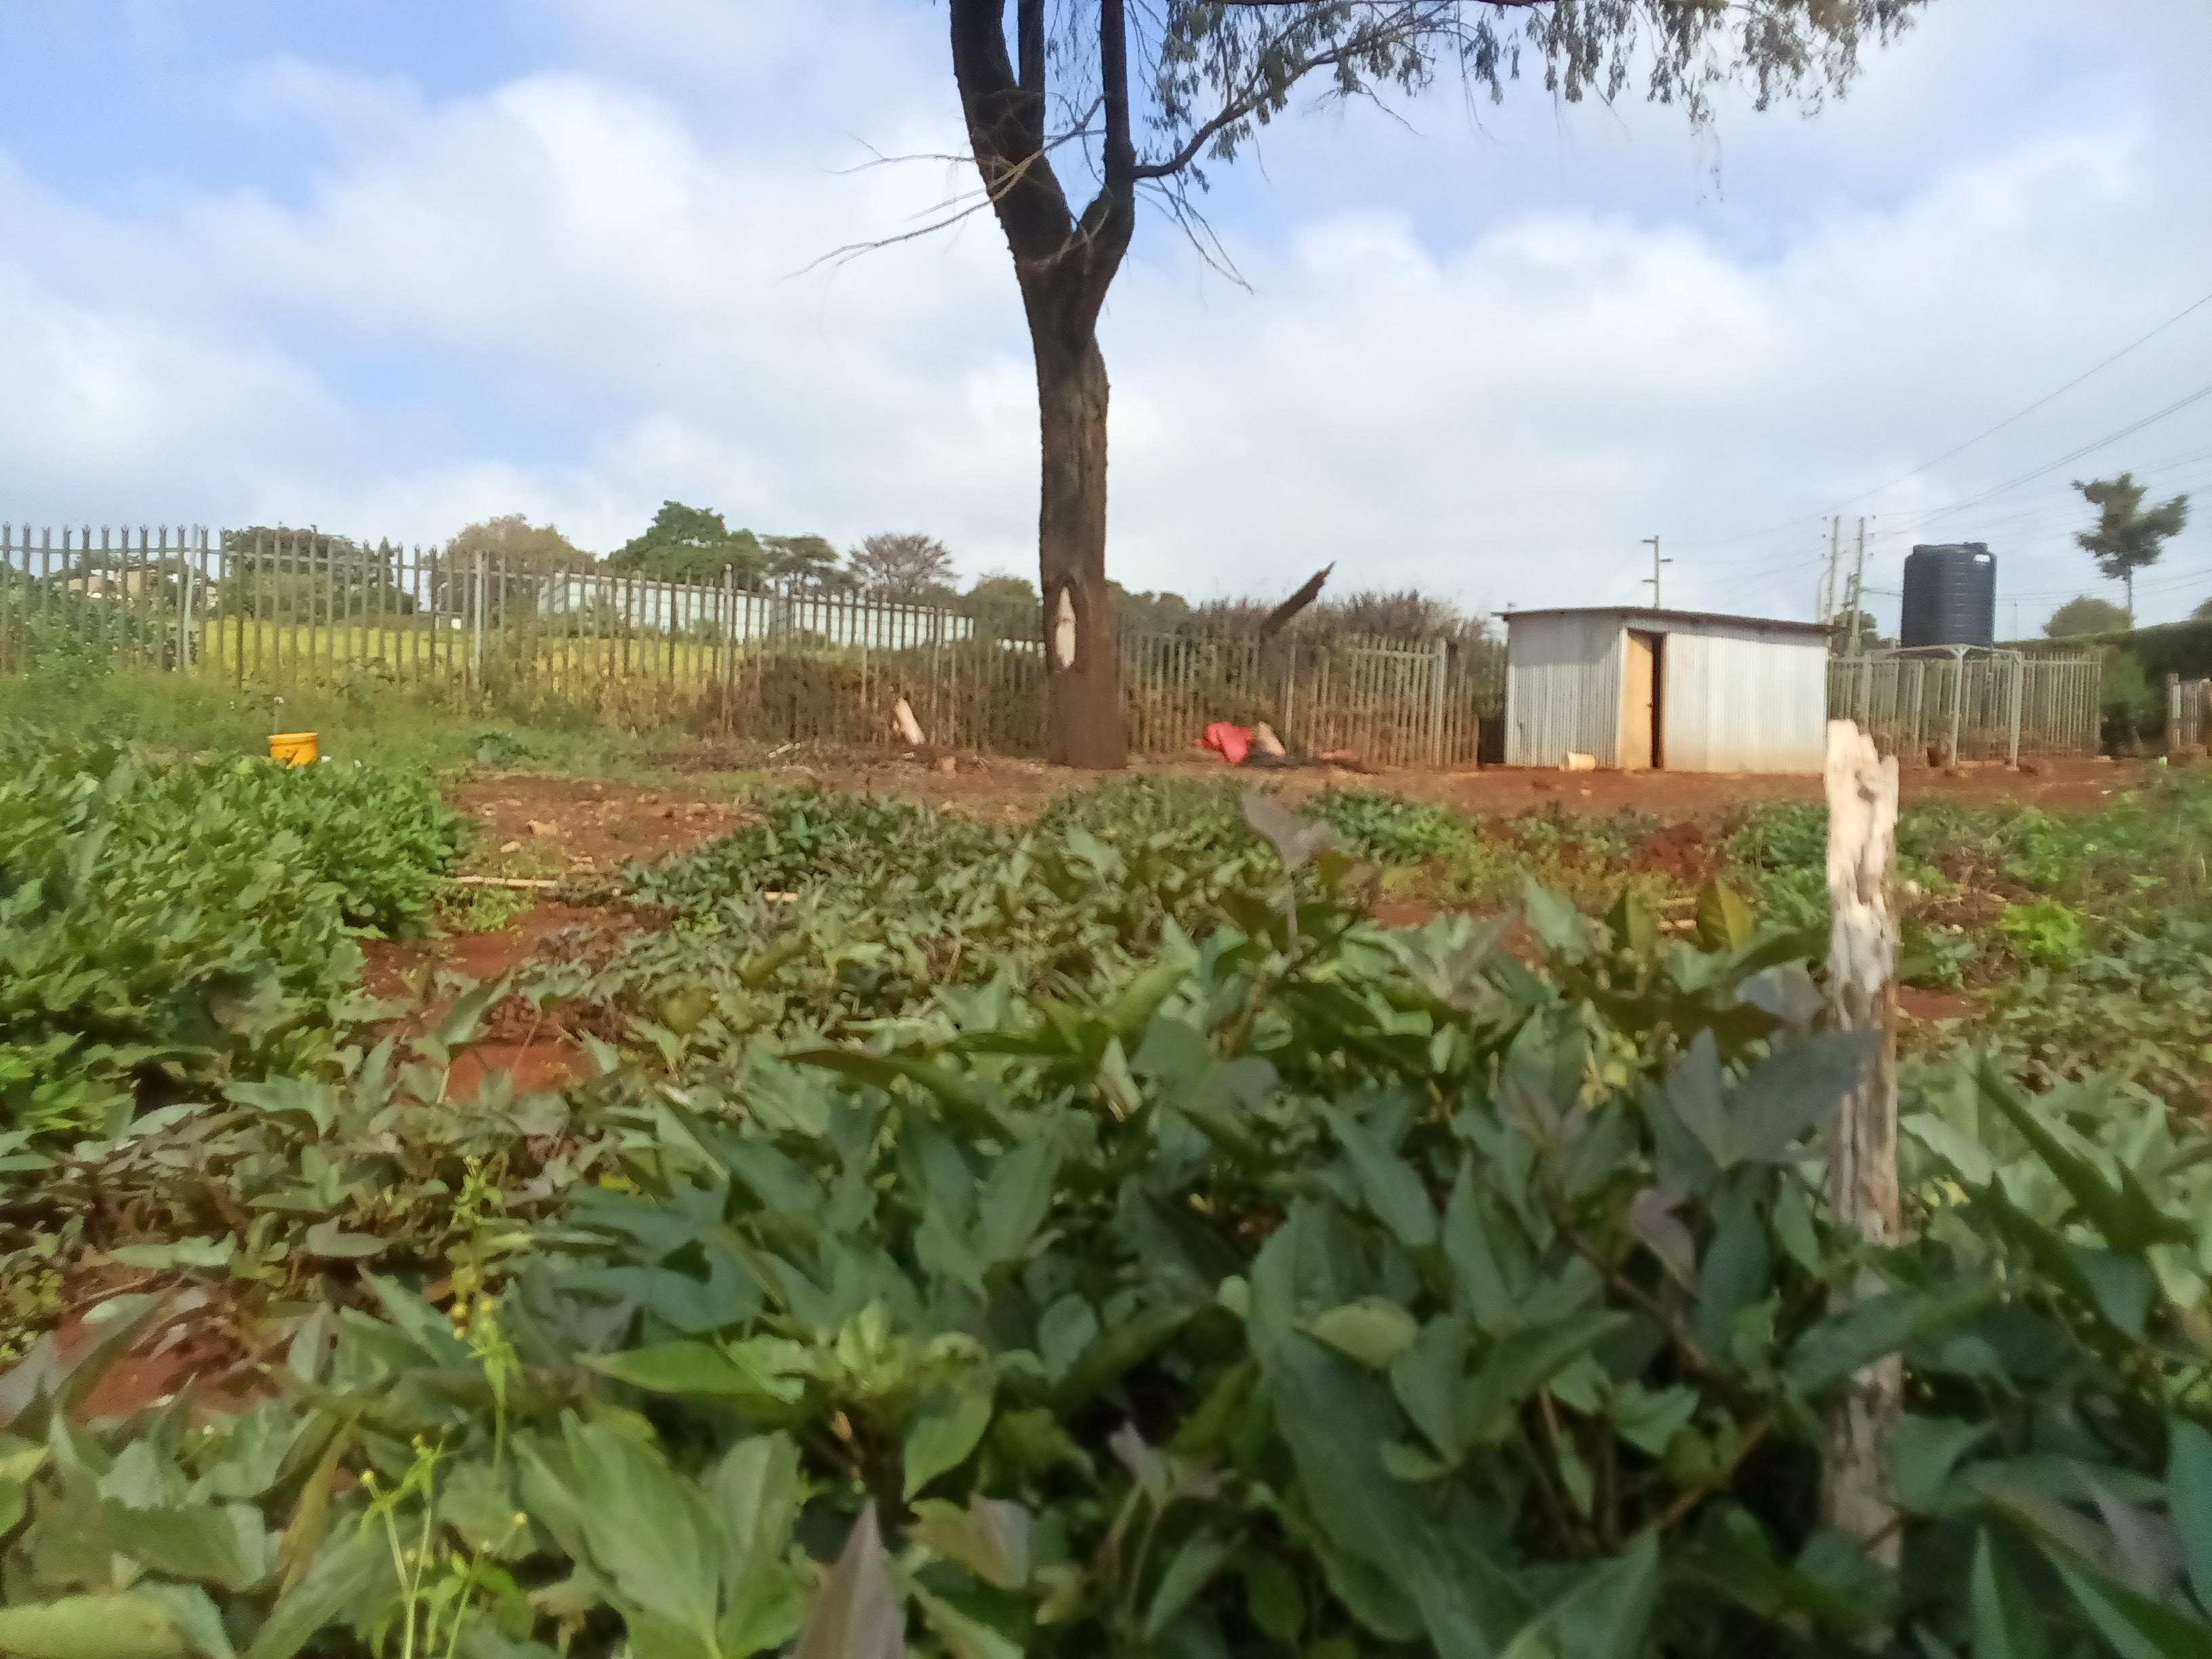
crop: sweet potato
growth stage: vegetative
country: Kenya
